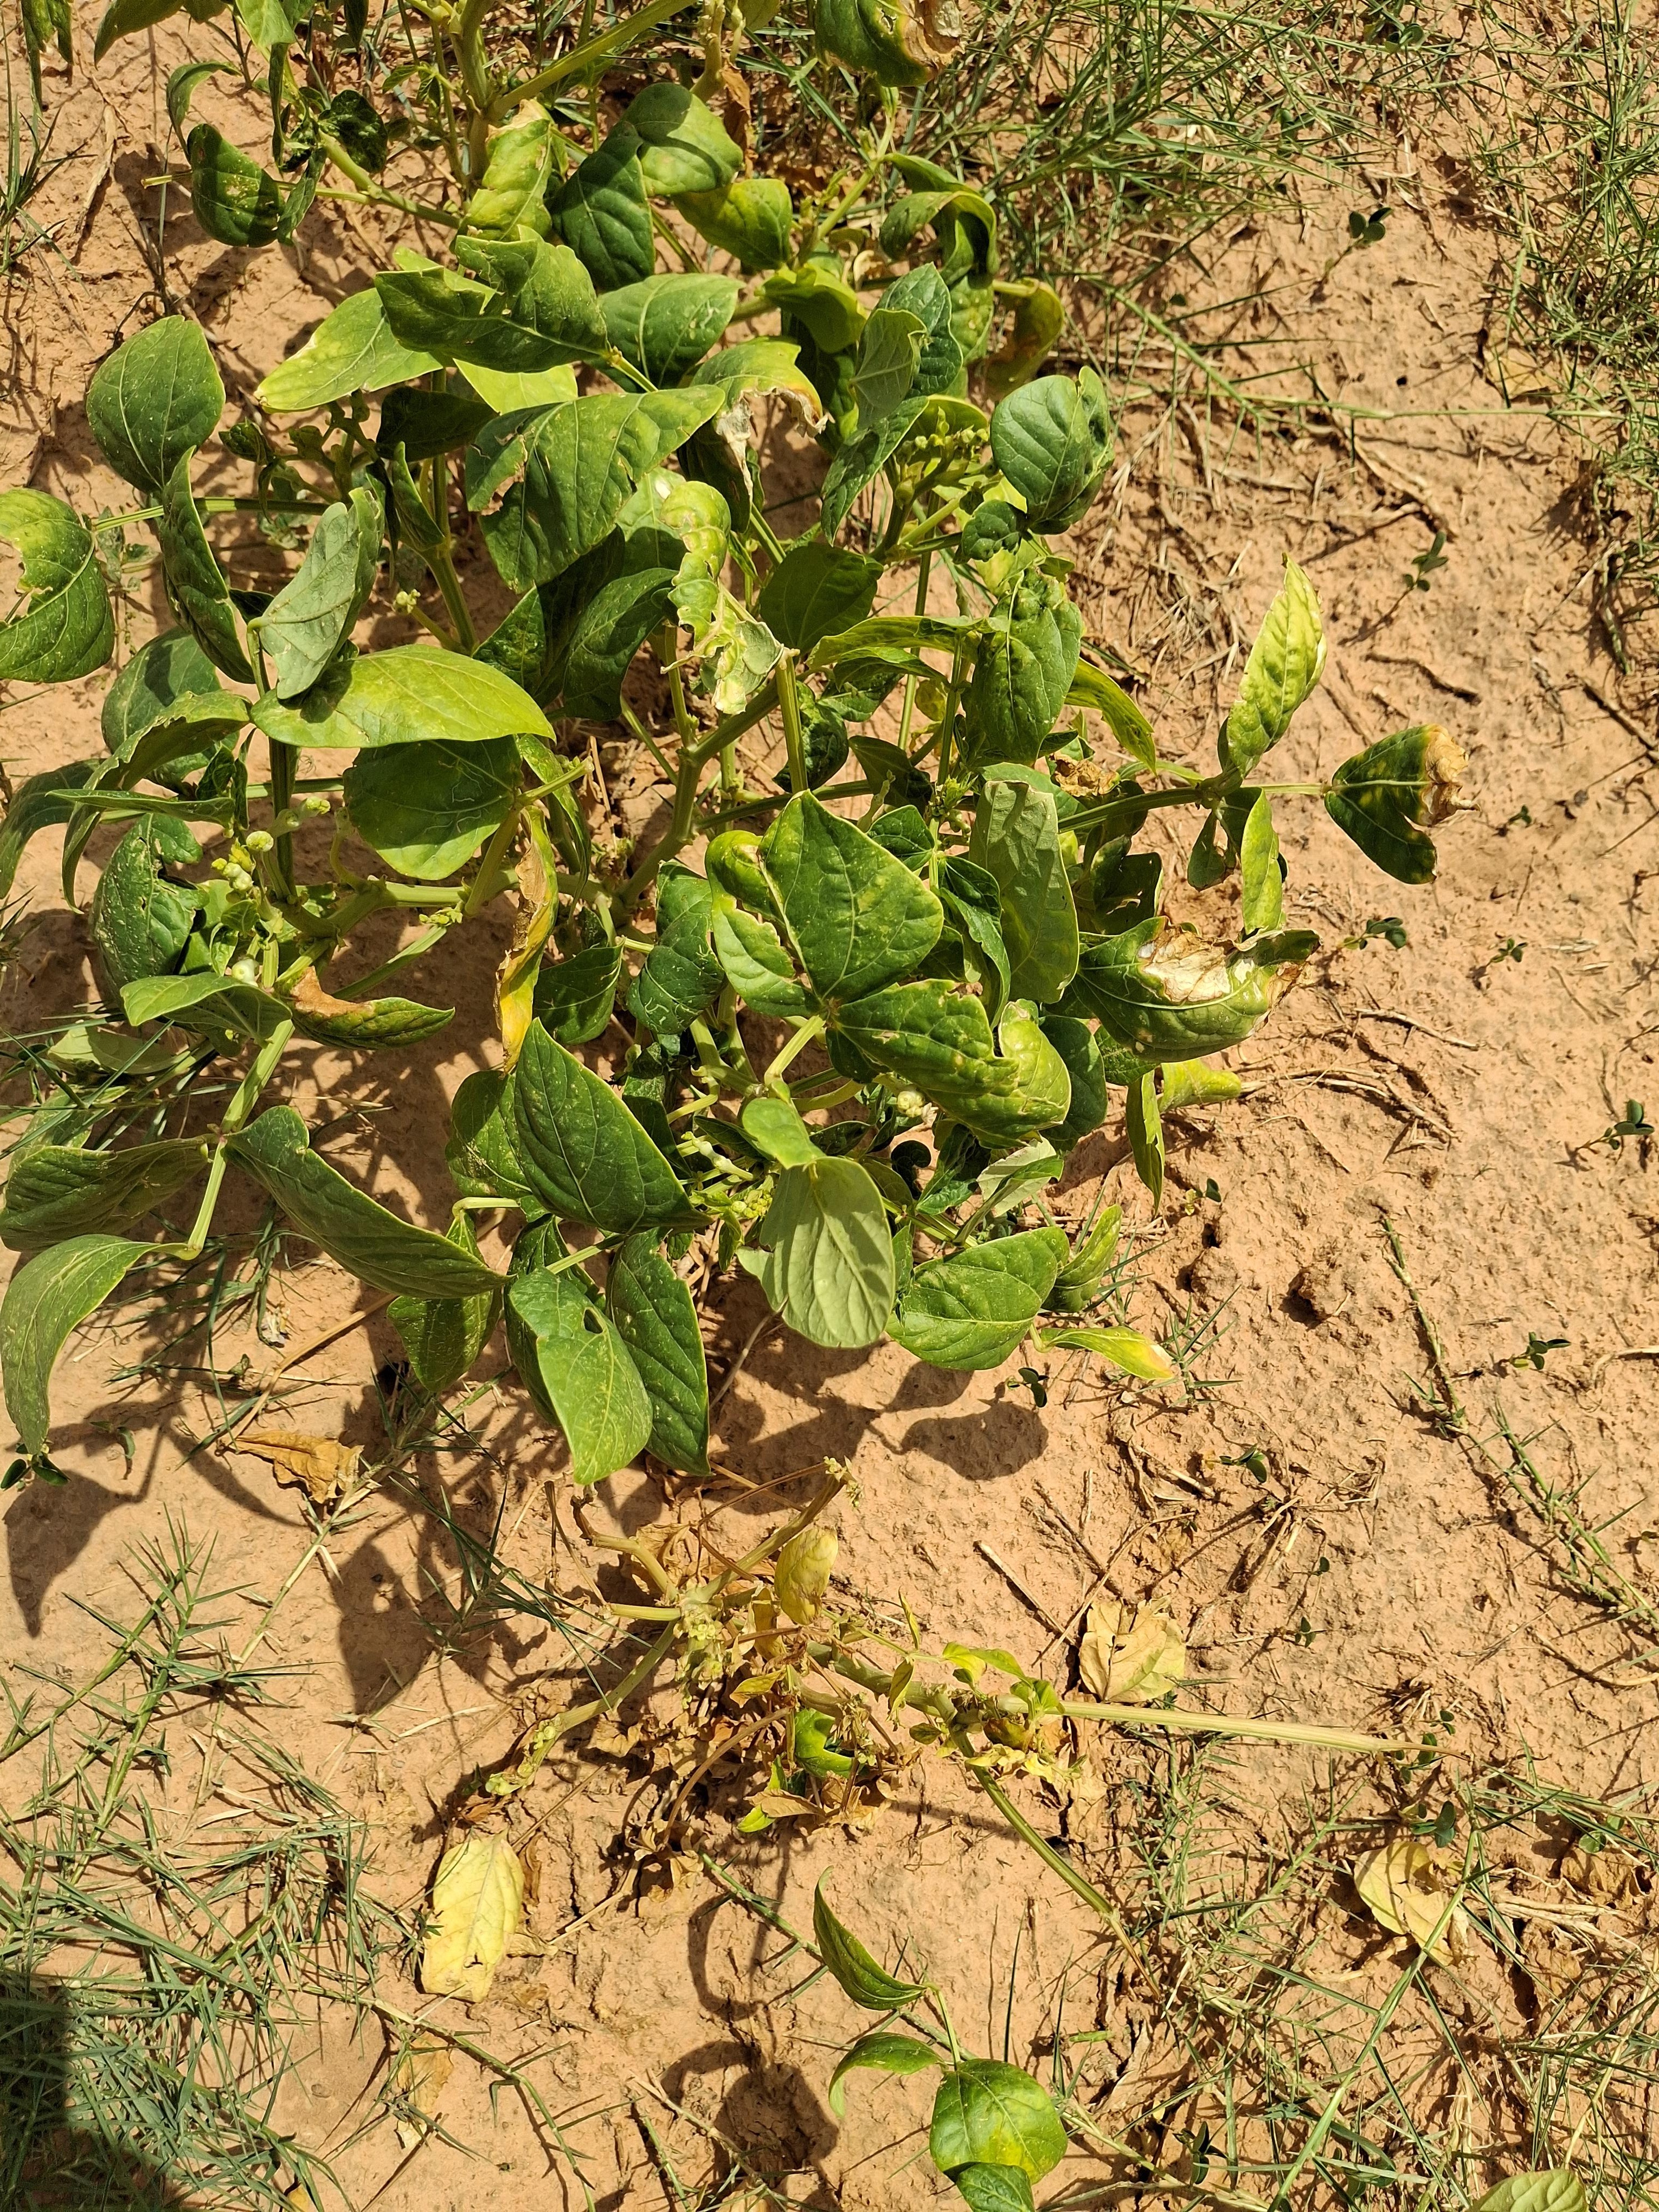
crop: cowpea
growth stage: harvest maturity
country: Nigeria
